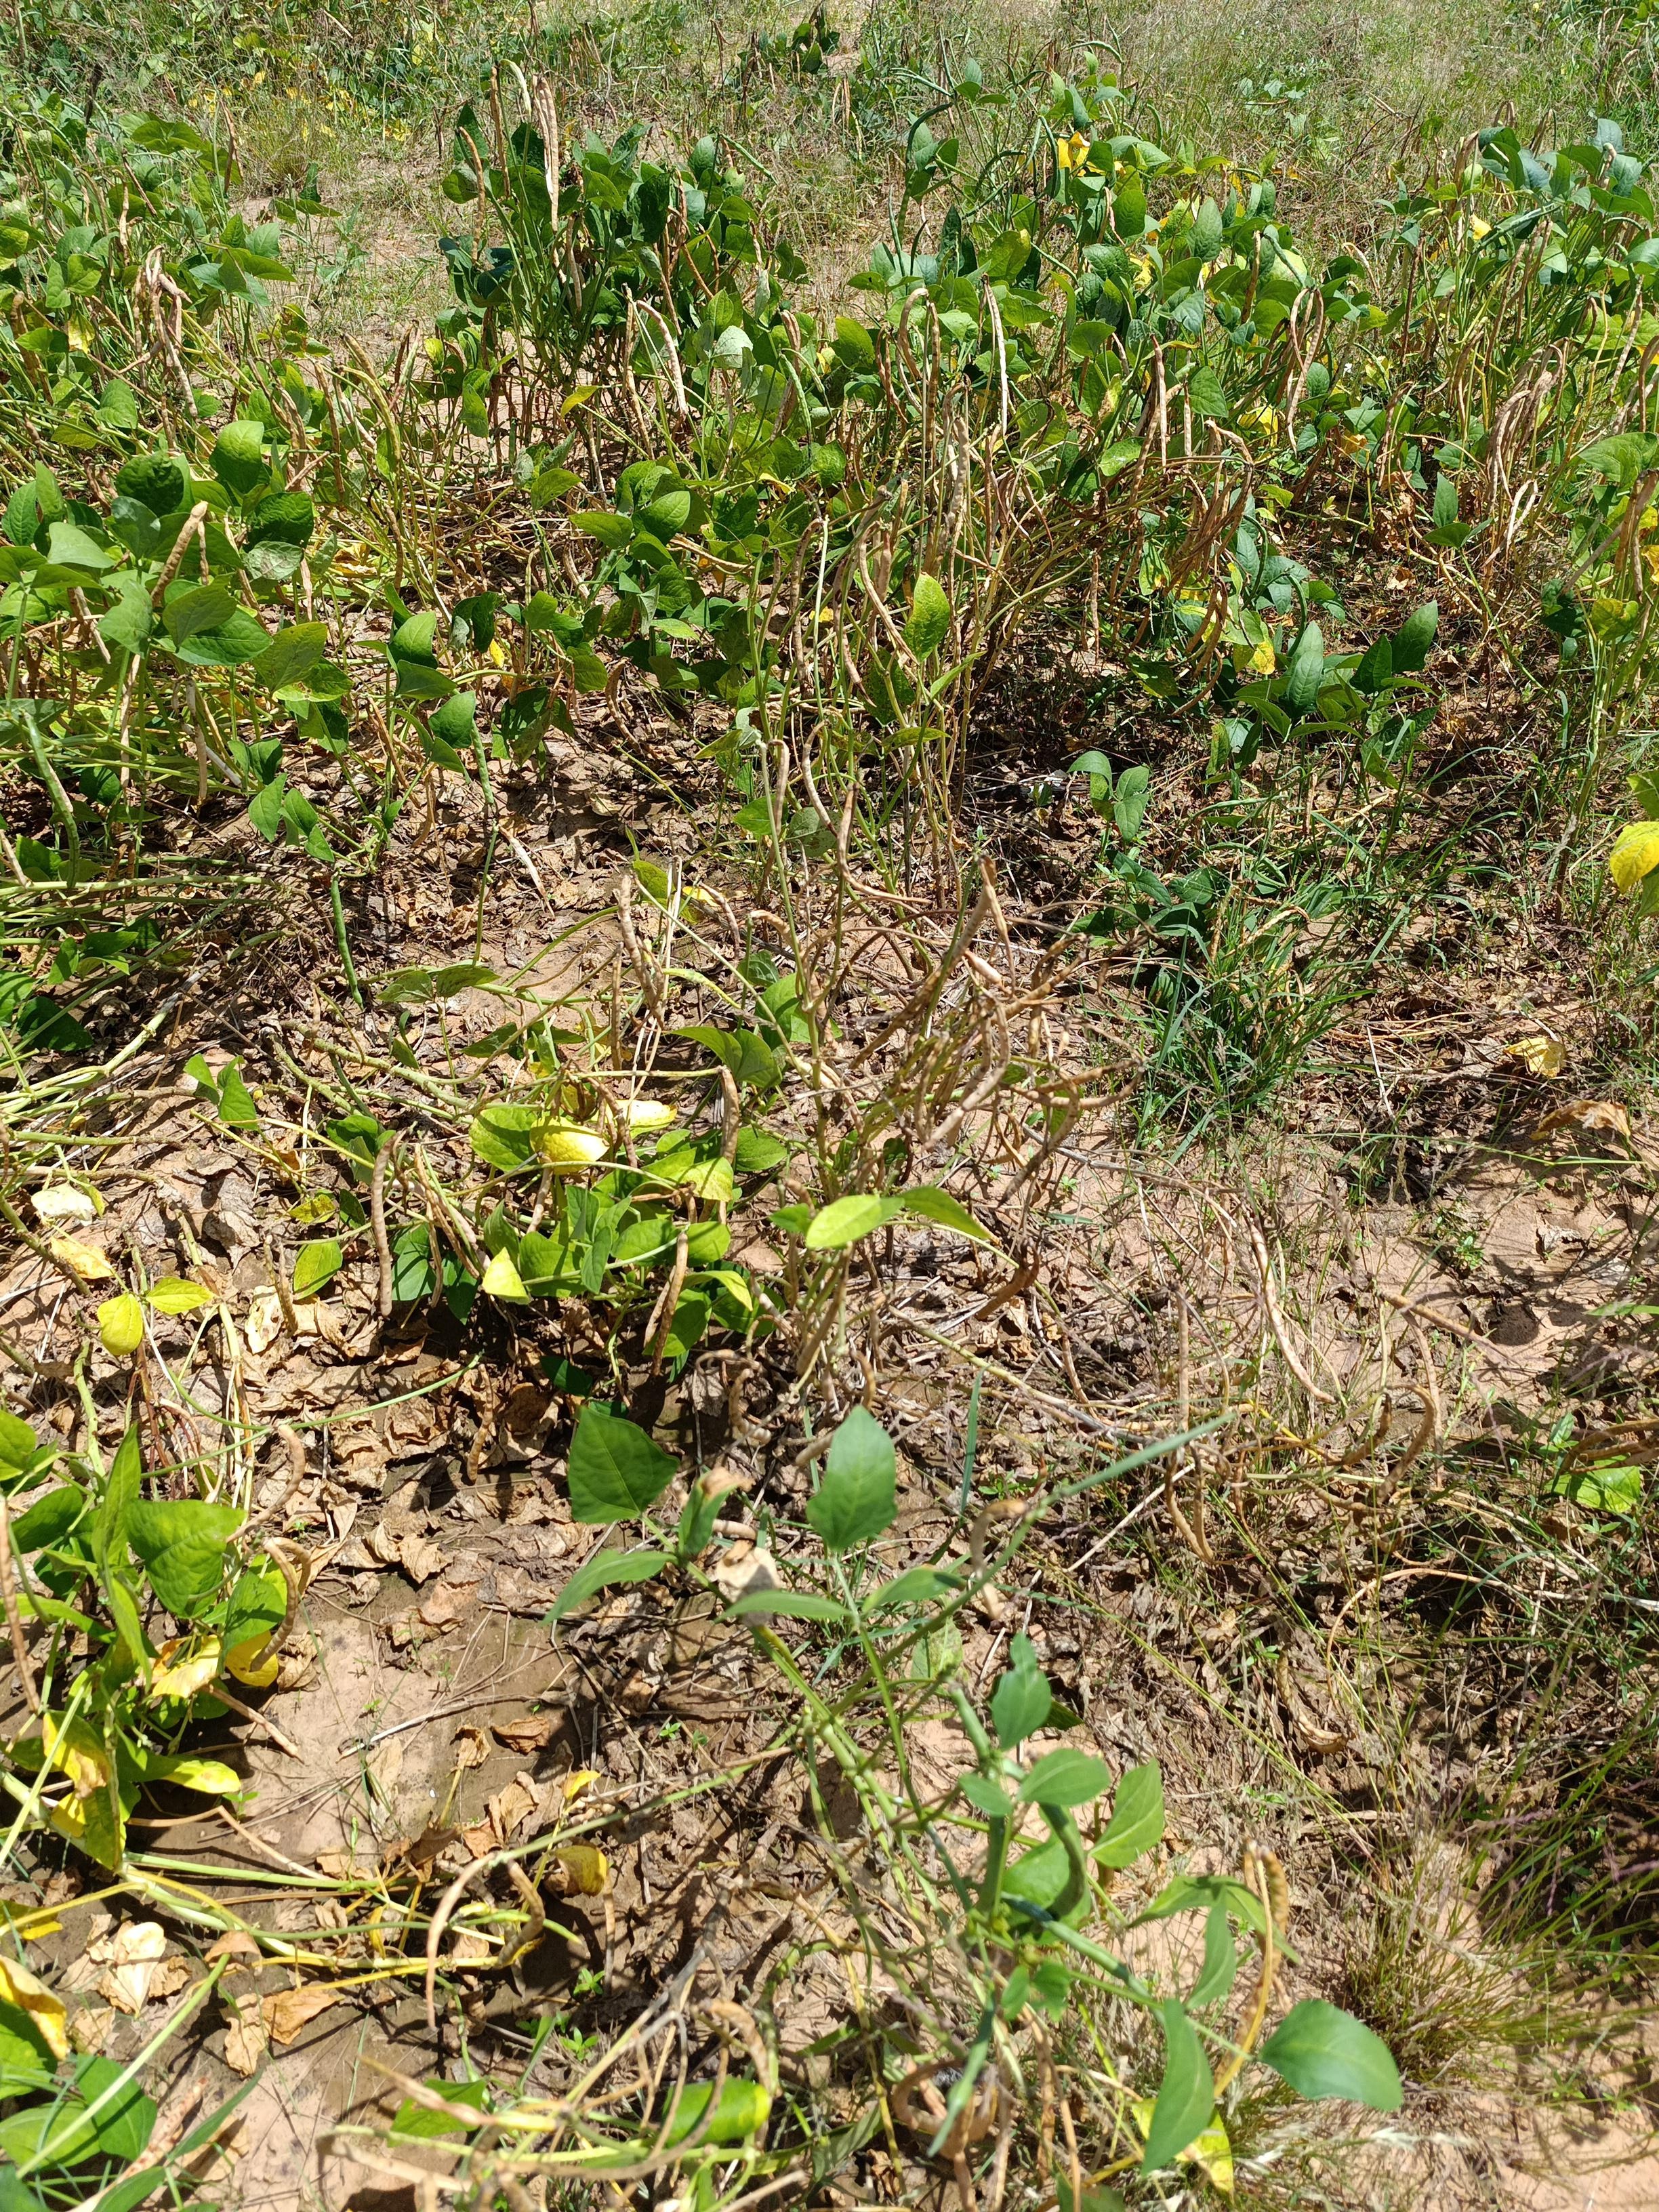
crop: cowpea
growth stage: maturity
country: Nigeria
